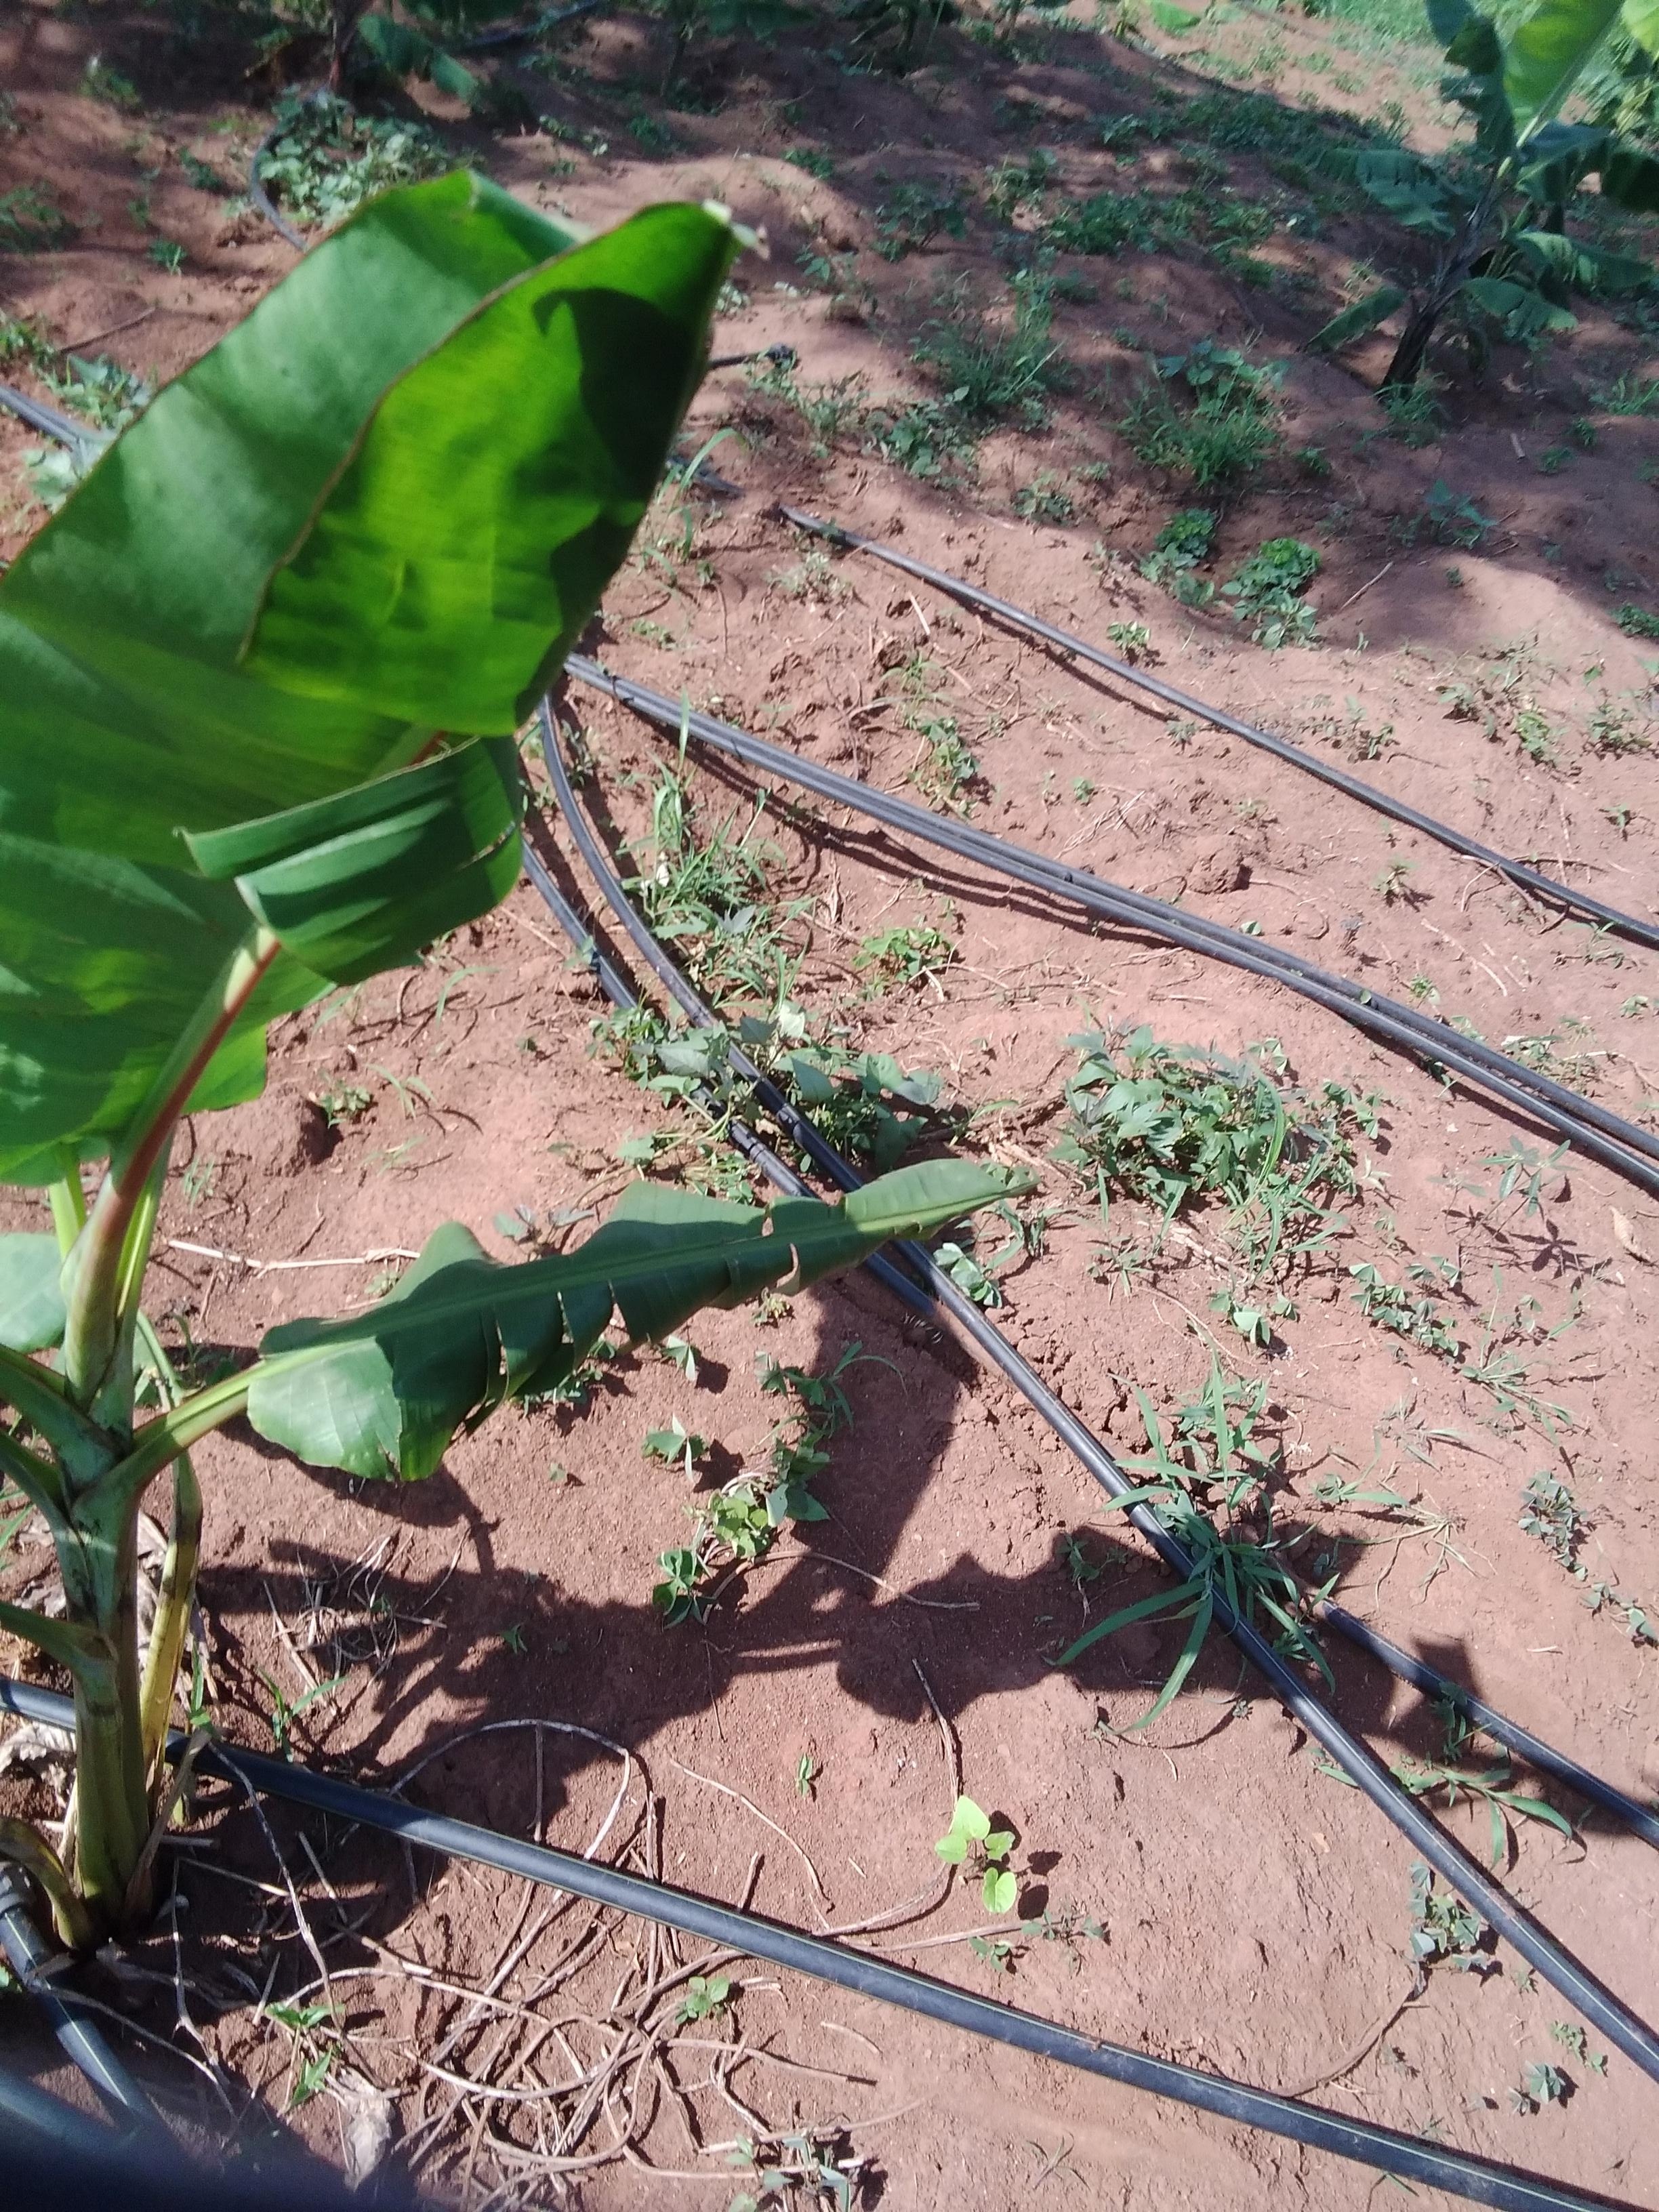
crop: banana
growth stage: vegetative
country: Uganda
